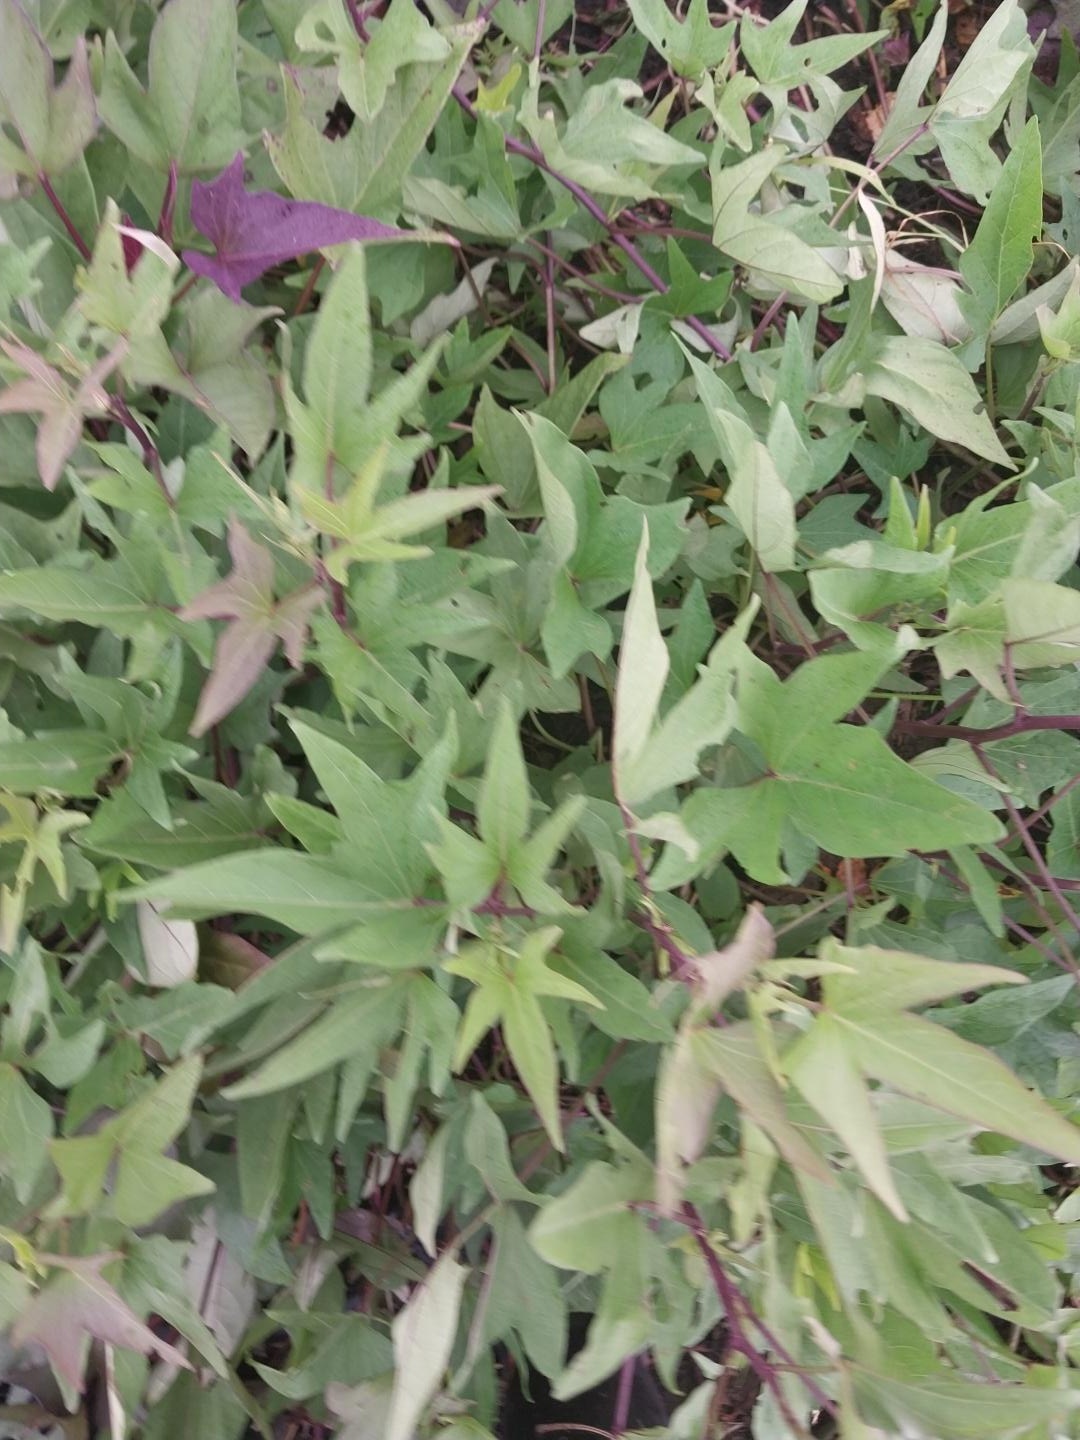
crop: sweet potato
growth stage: flowering
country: Tanzania
